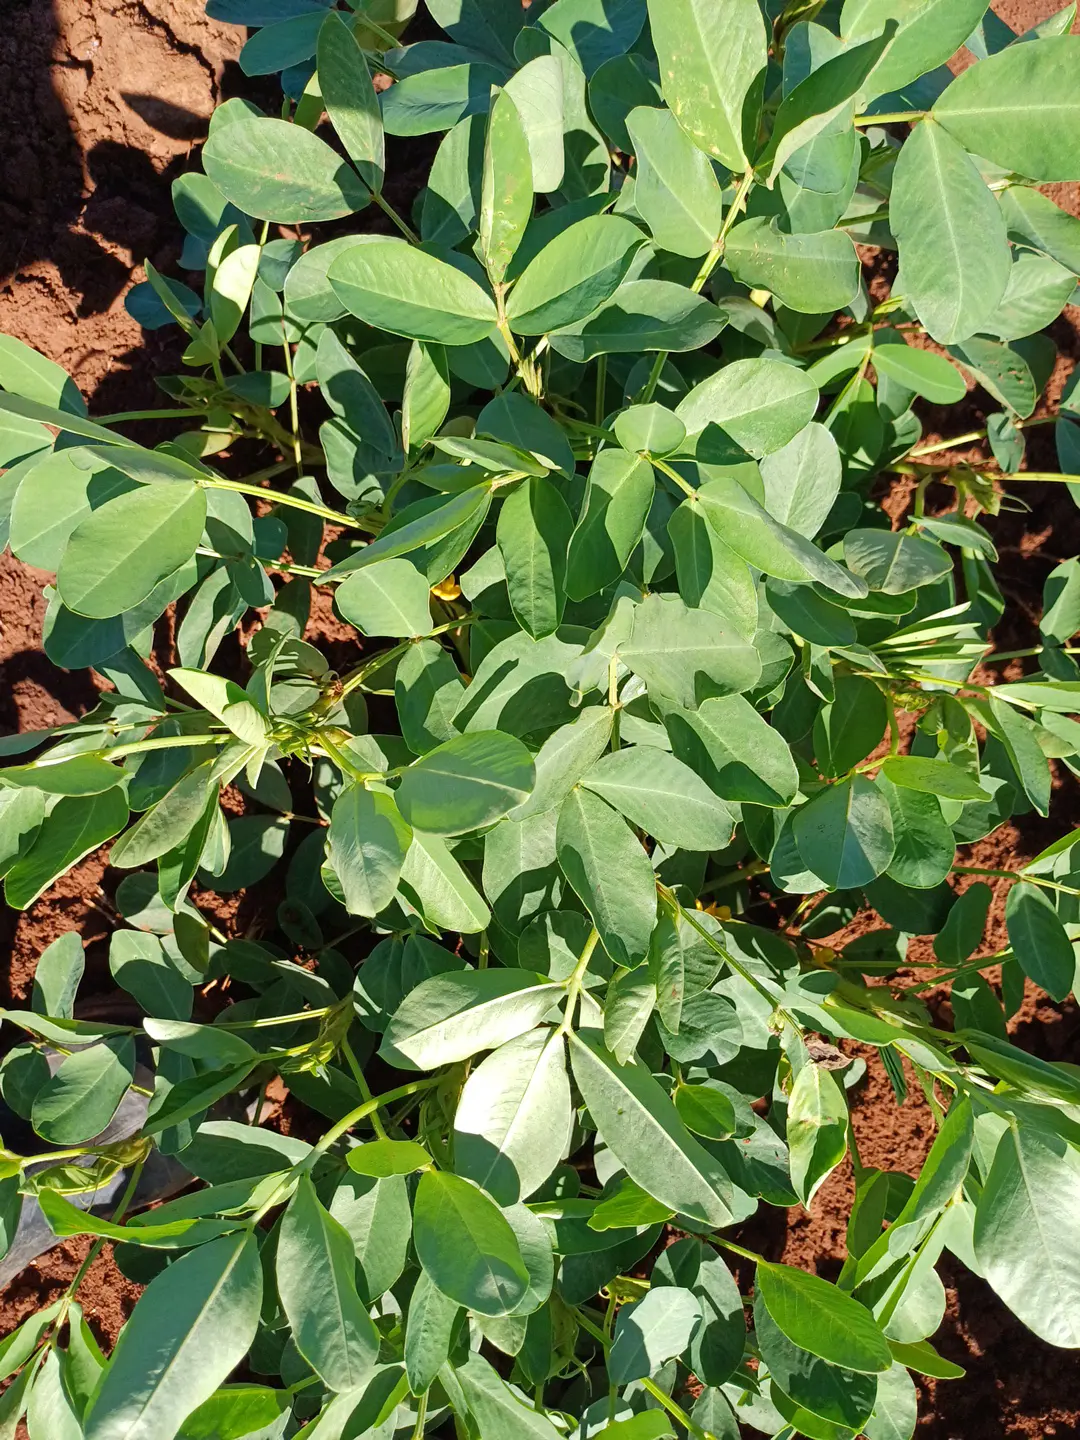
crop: groundnut
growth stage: flowering
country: Kenya
